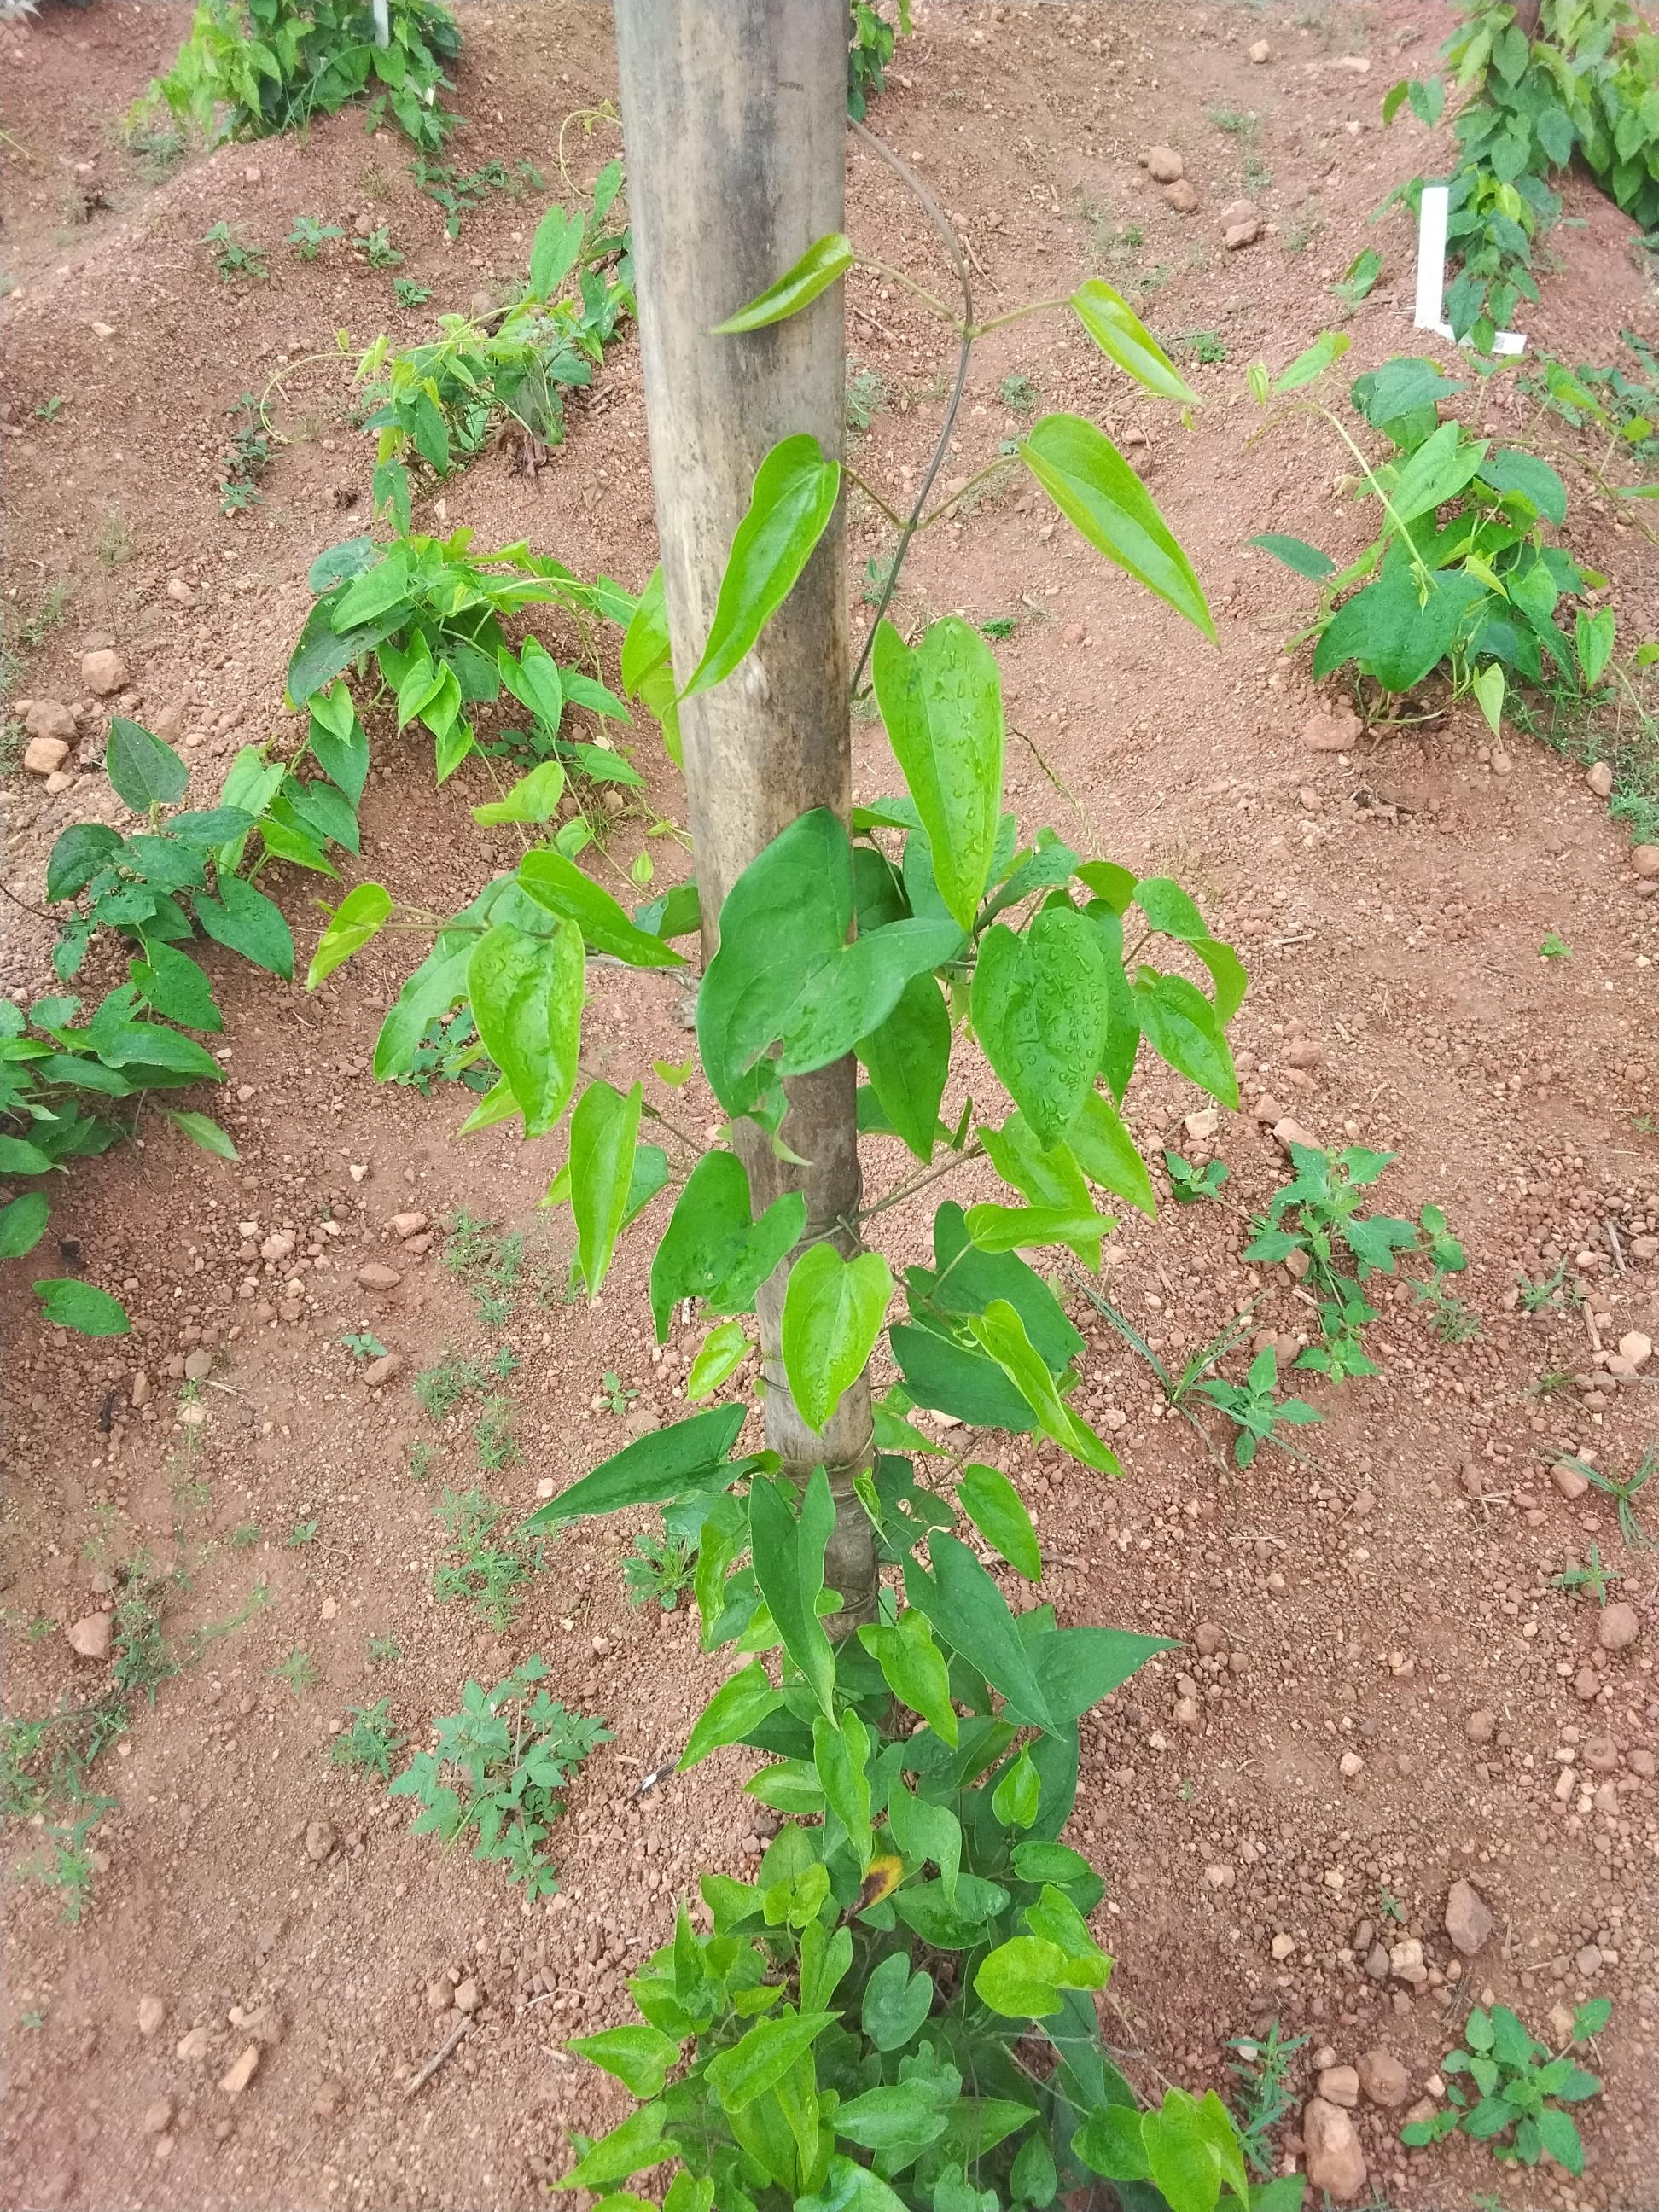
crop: yam
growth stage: vegetative
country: Nigeria
